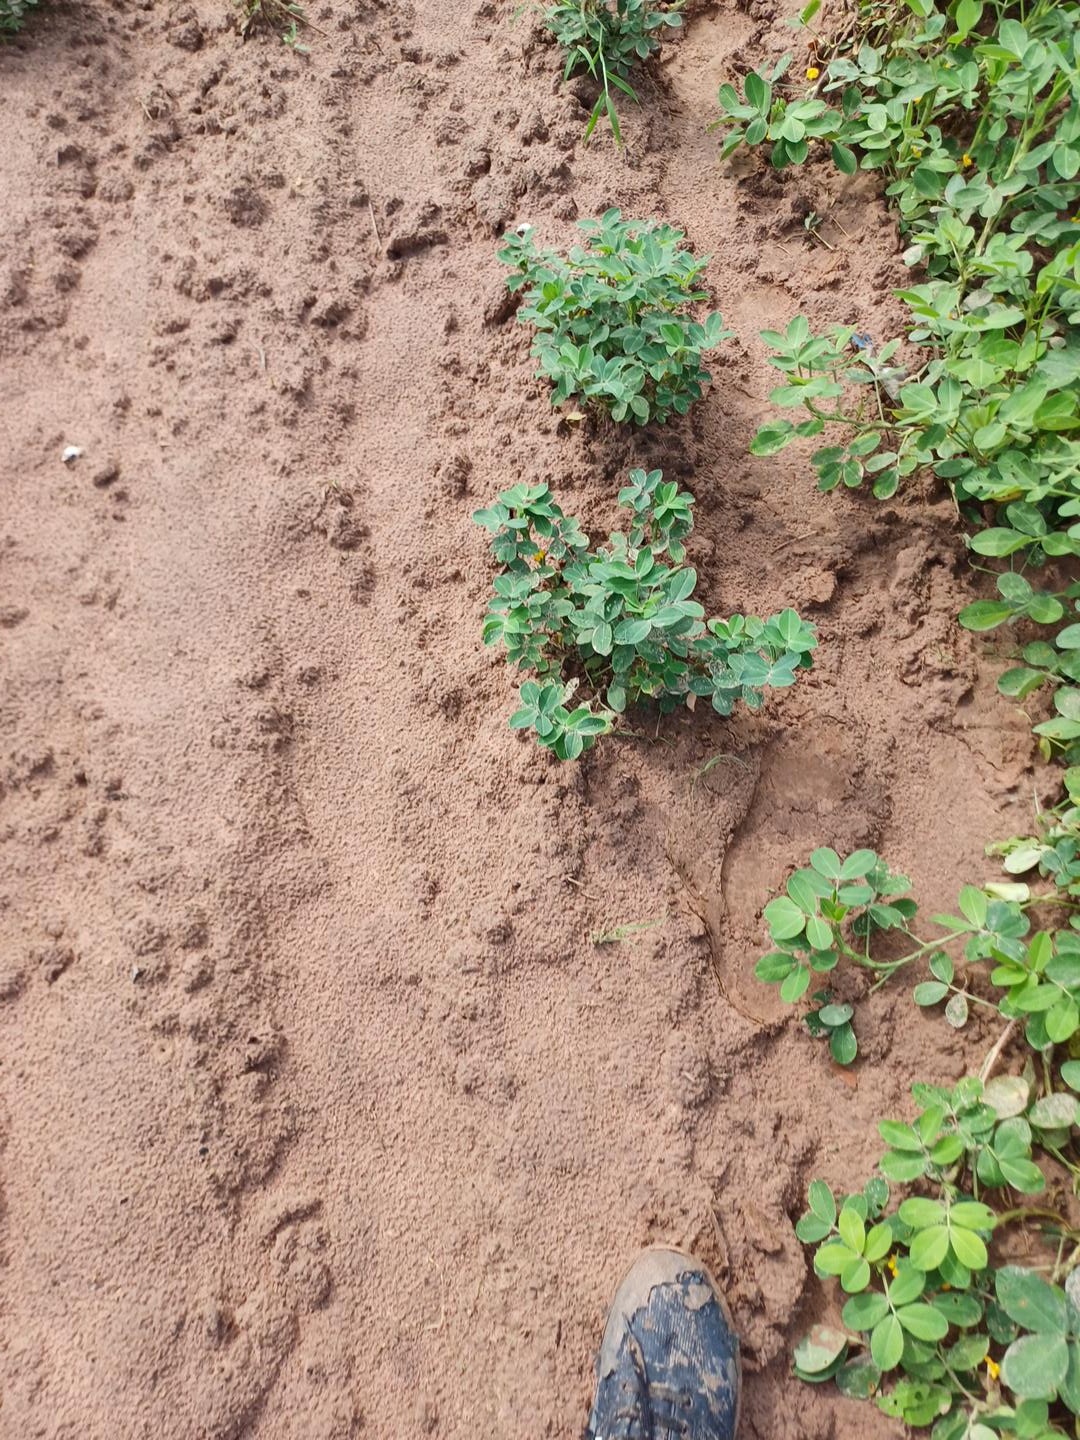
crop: groundnut
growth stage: flowering
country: Senegal
